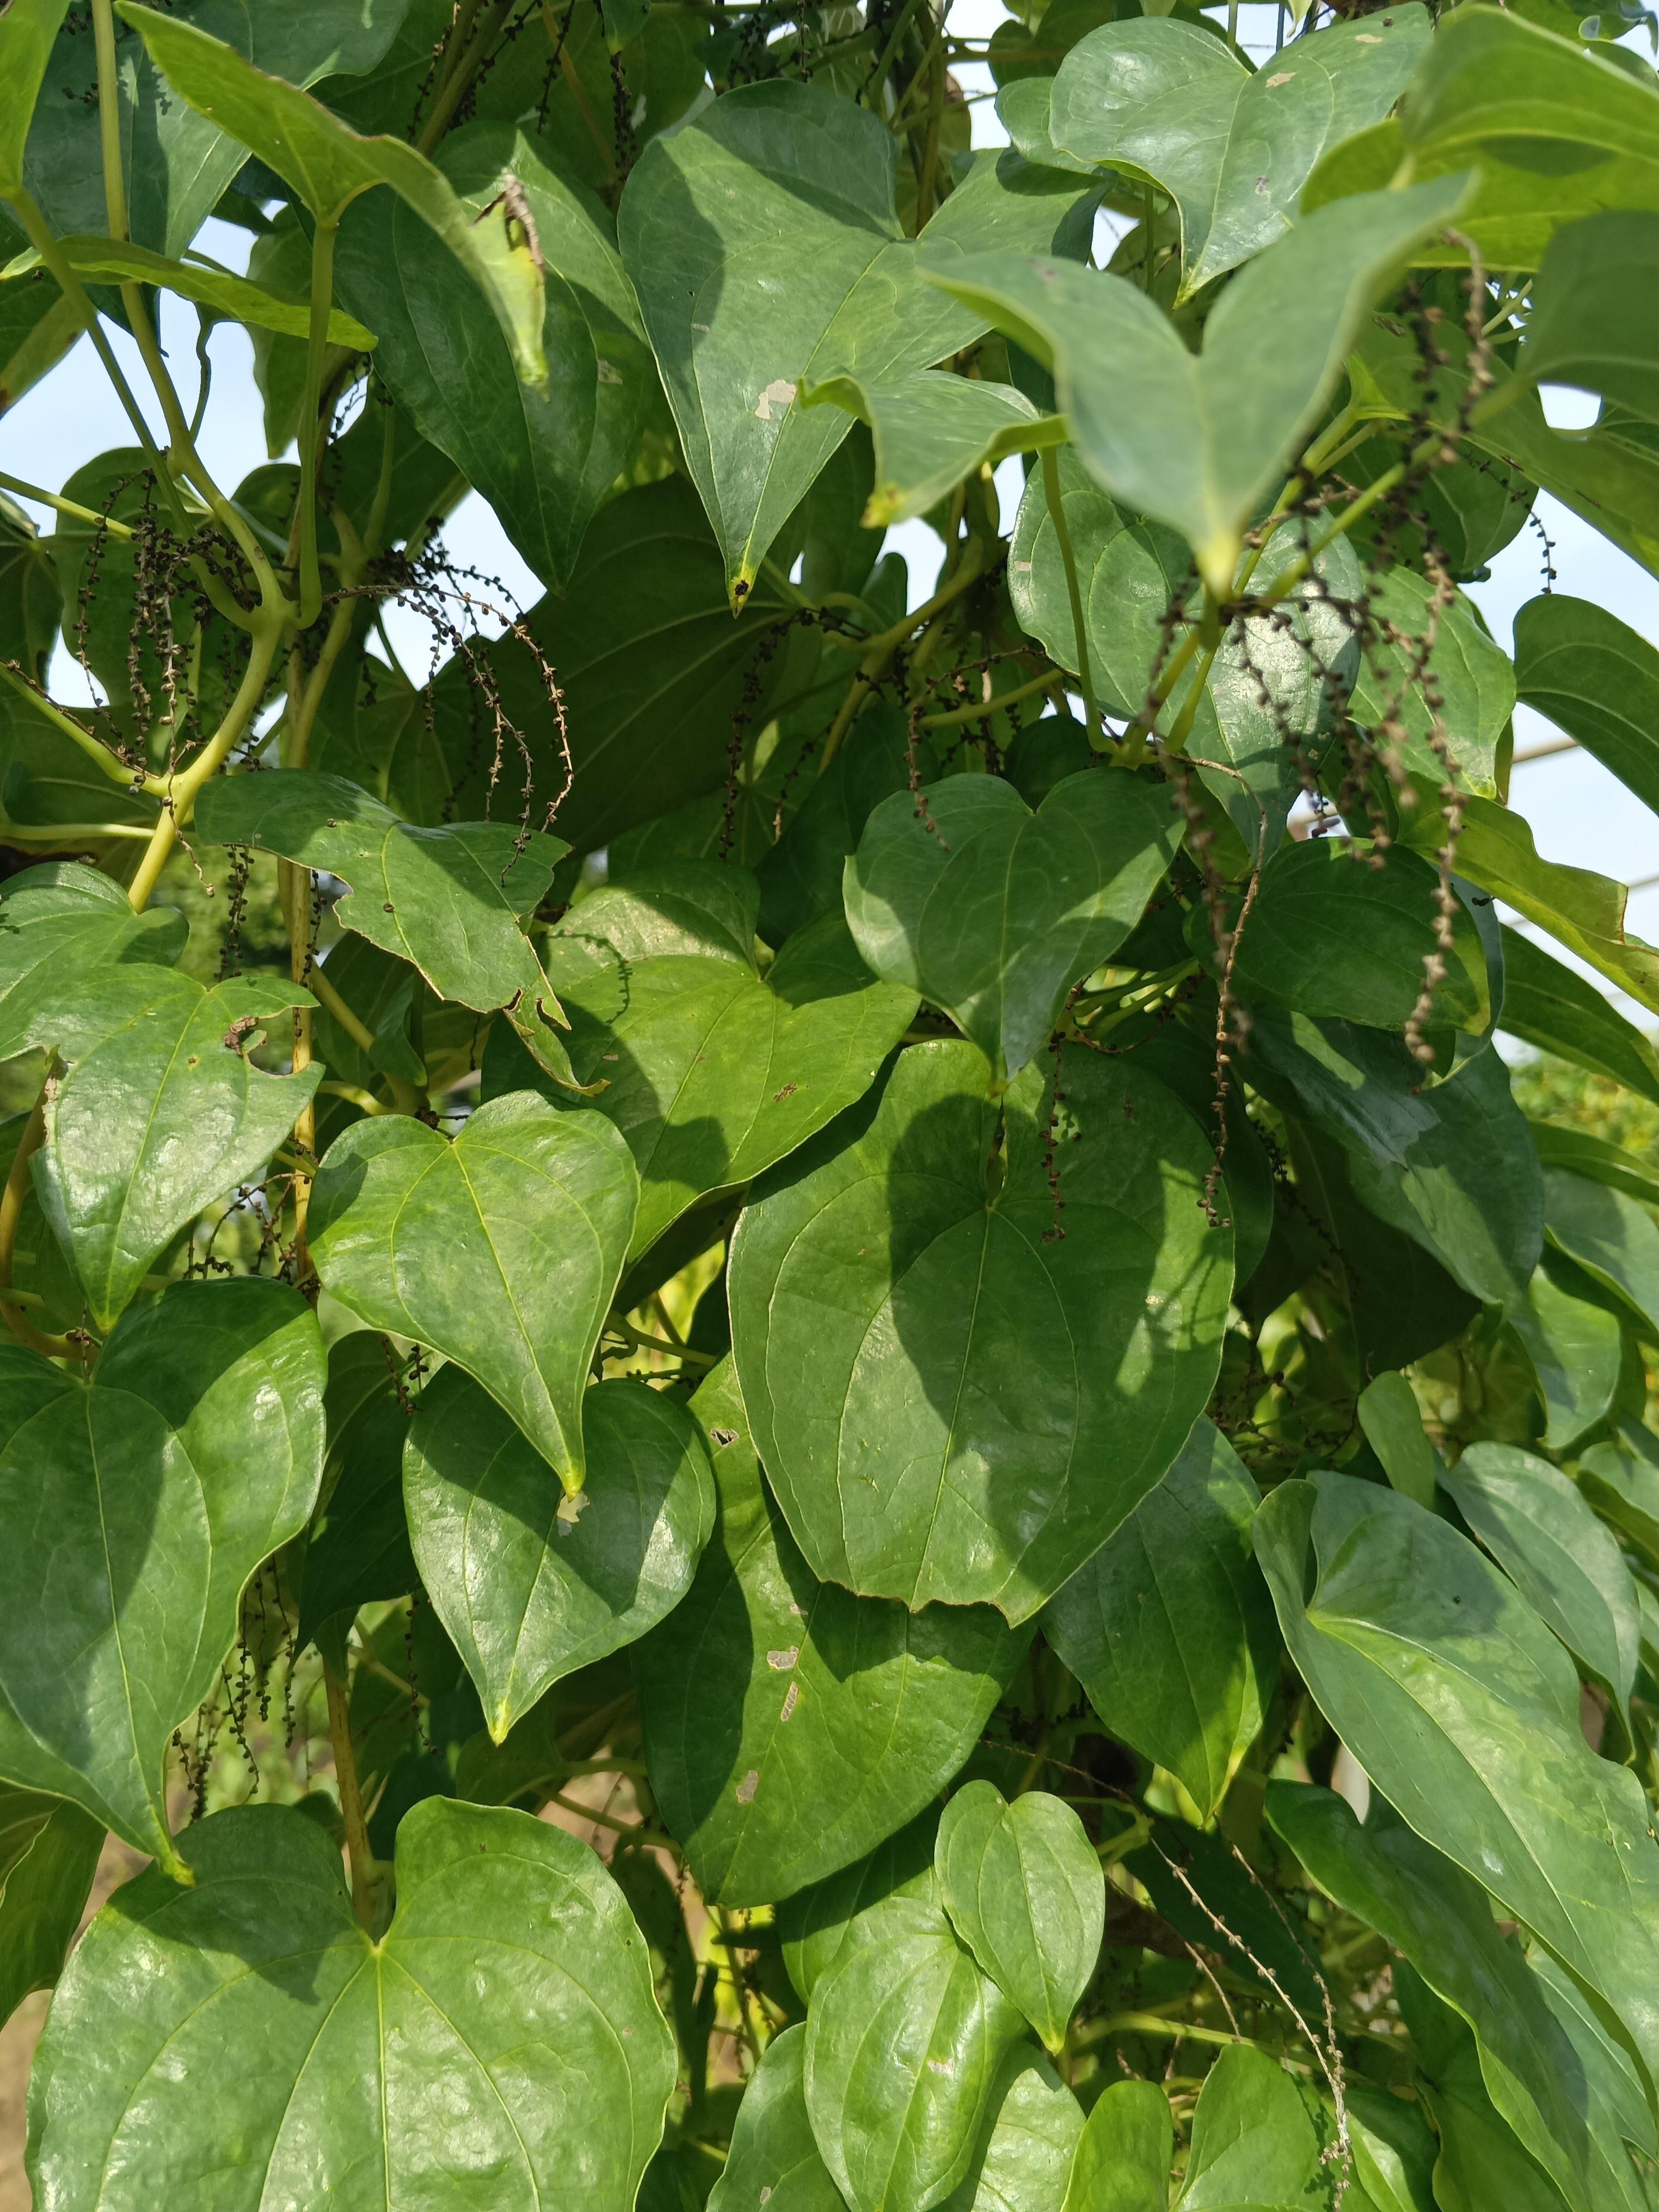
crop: yam
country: Nigeria
